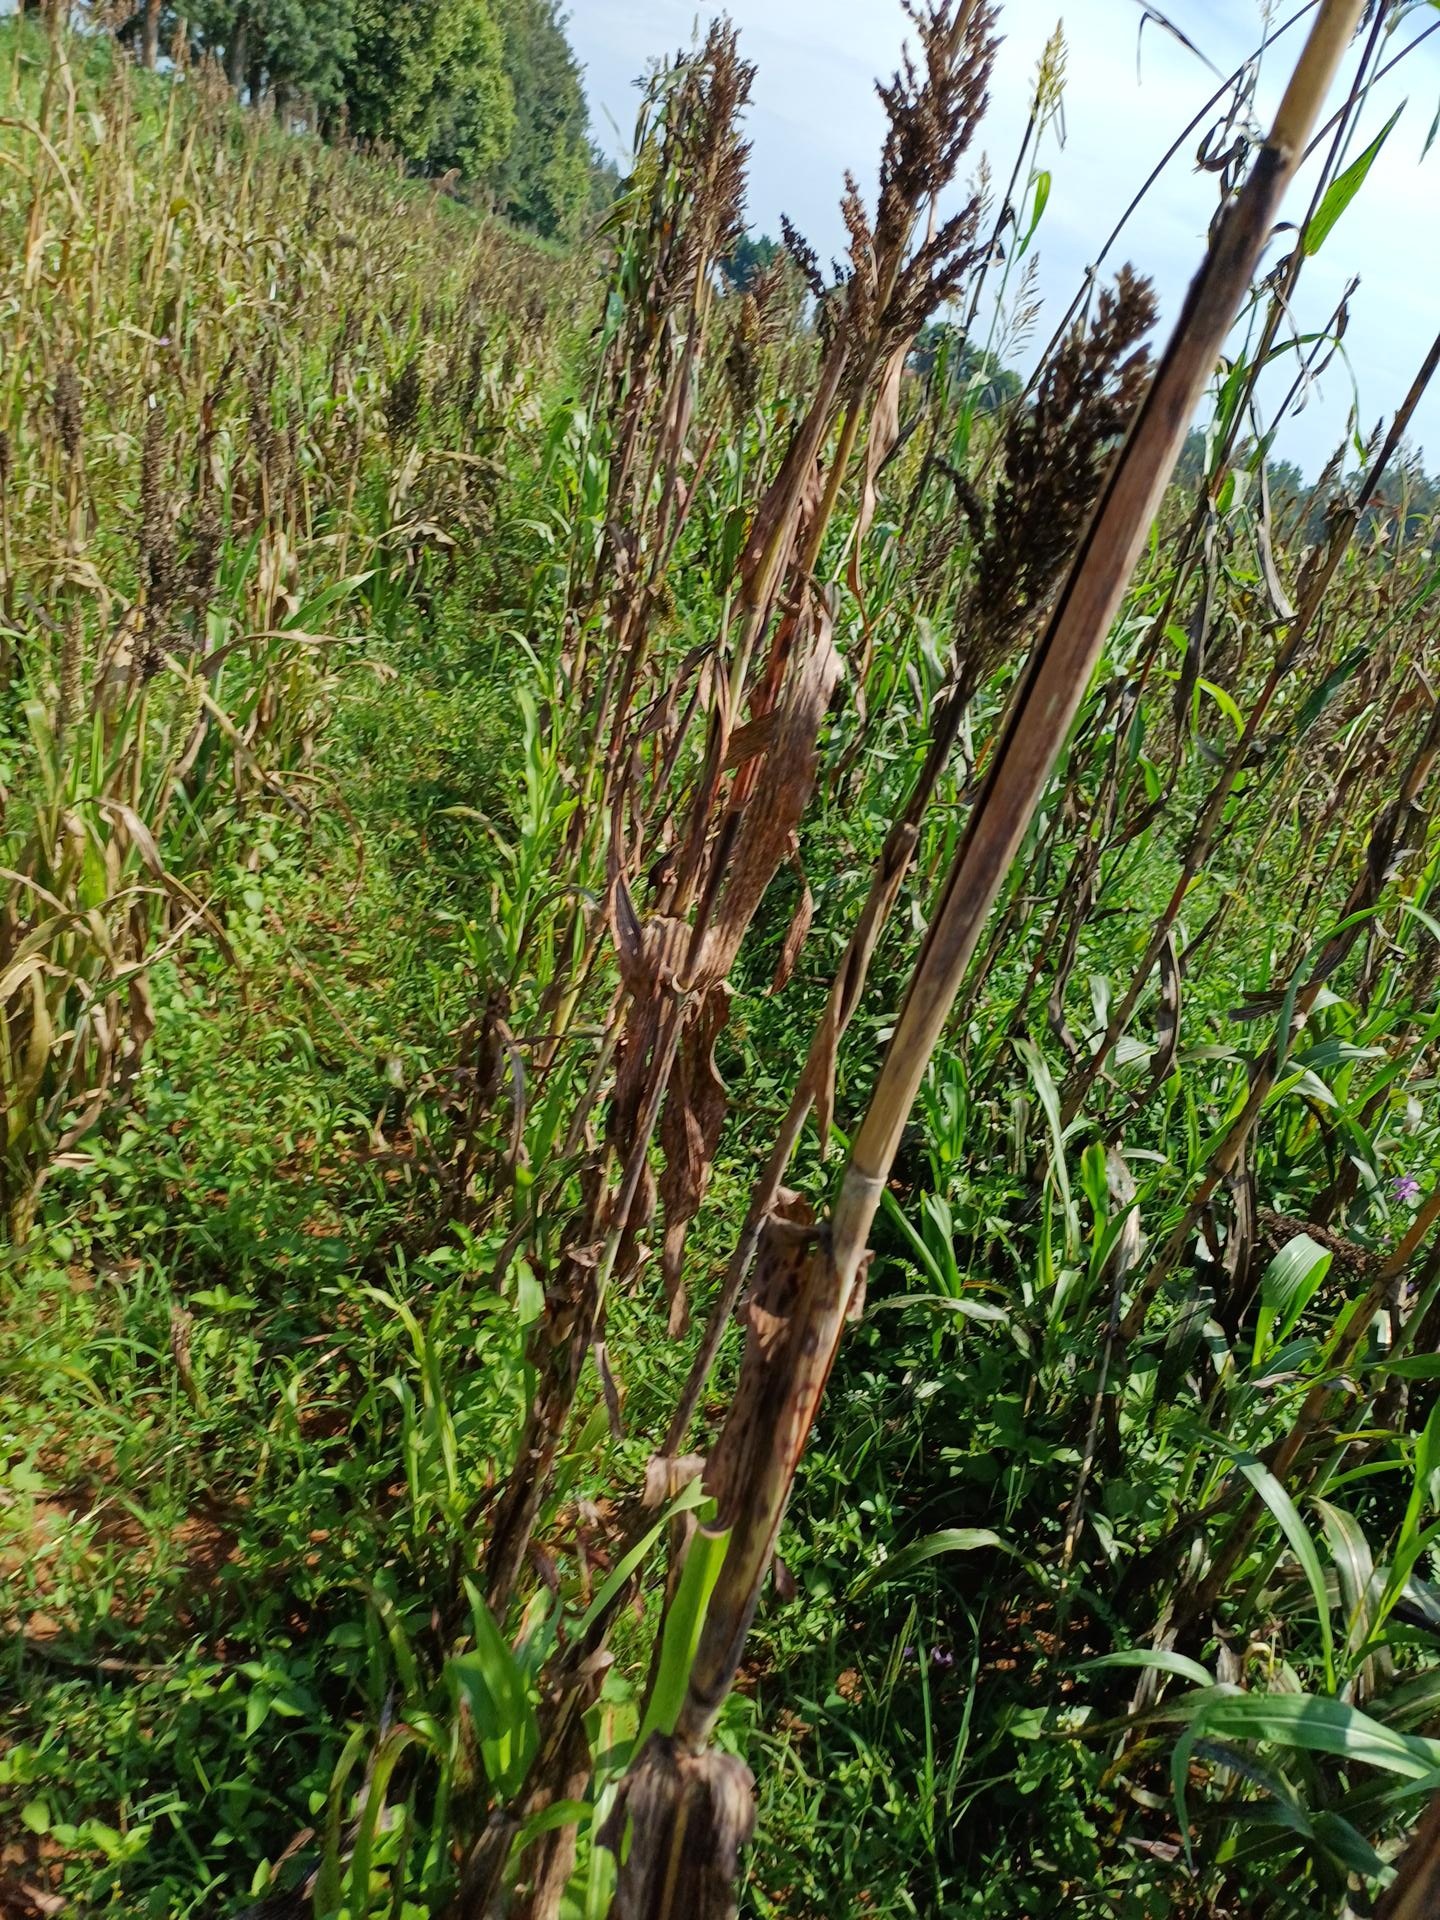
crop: sorghum
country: Kenya
